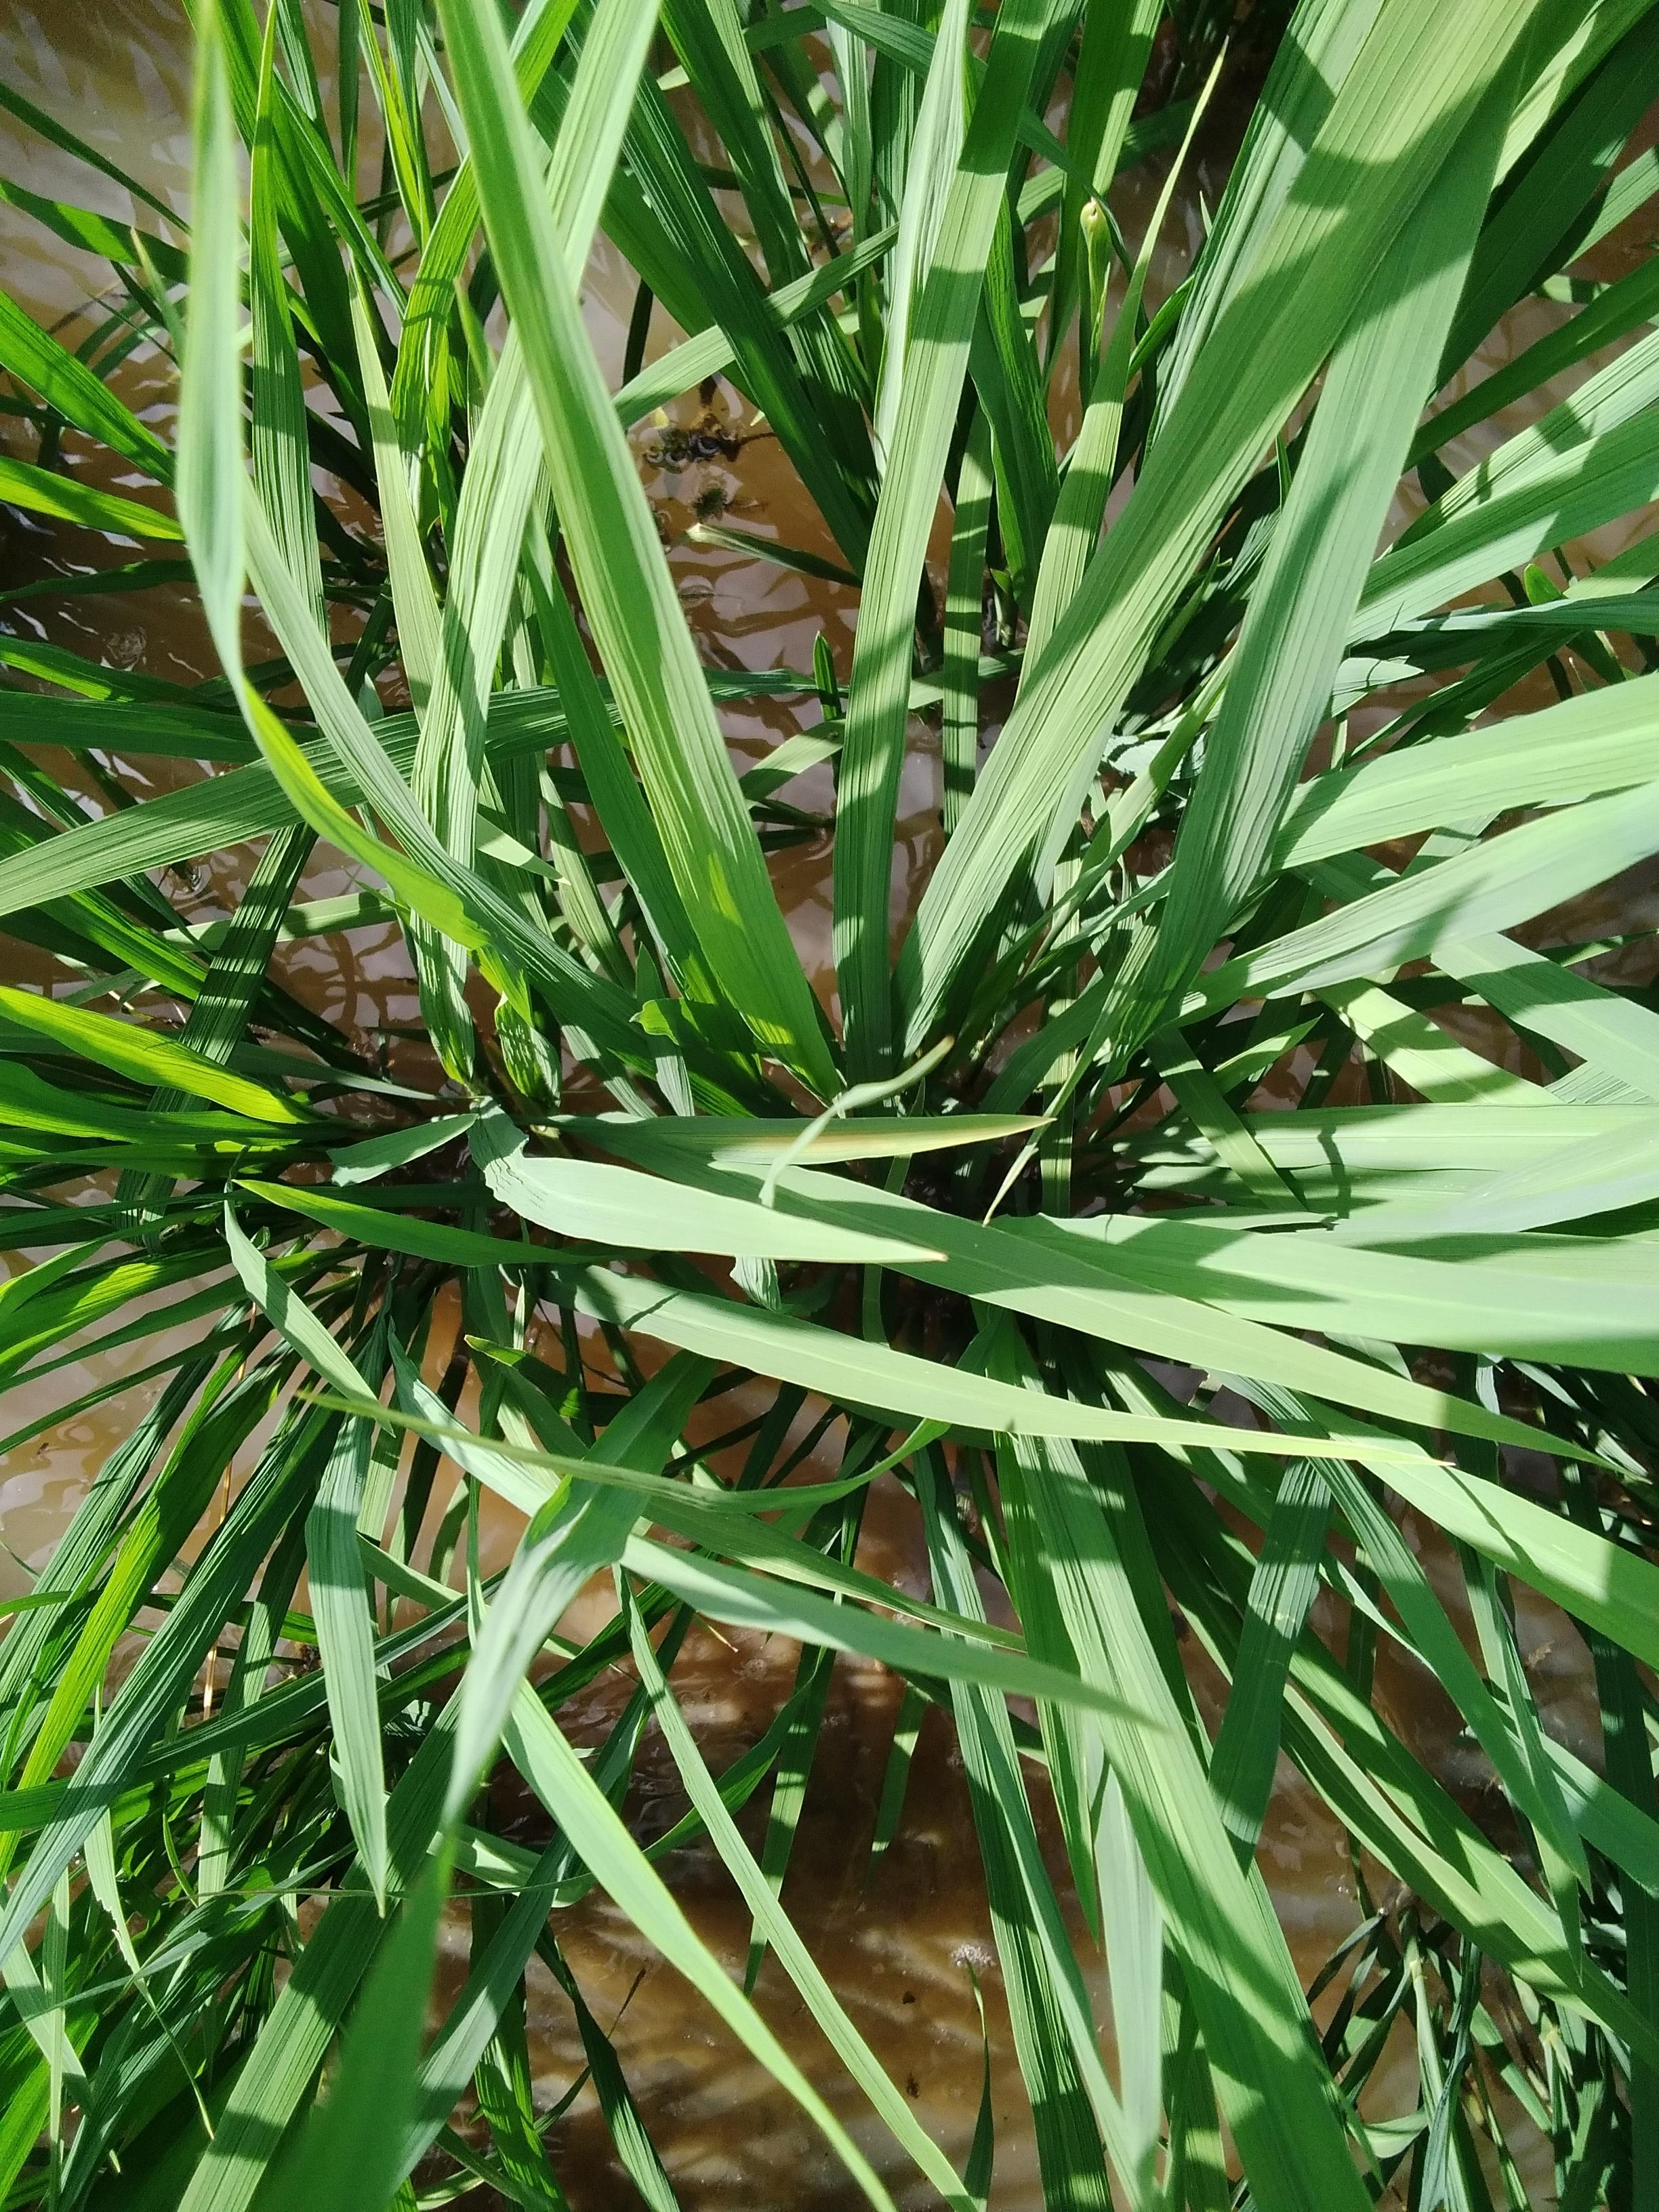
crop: rice
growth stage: elongation stem
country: Nigeria
